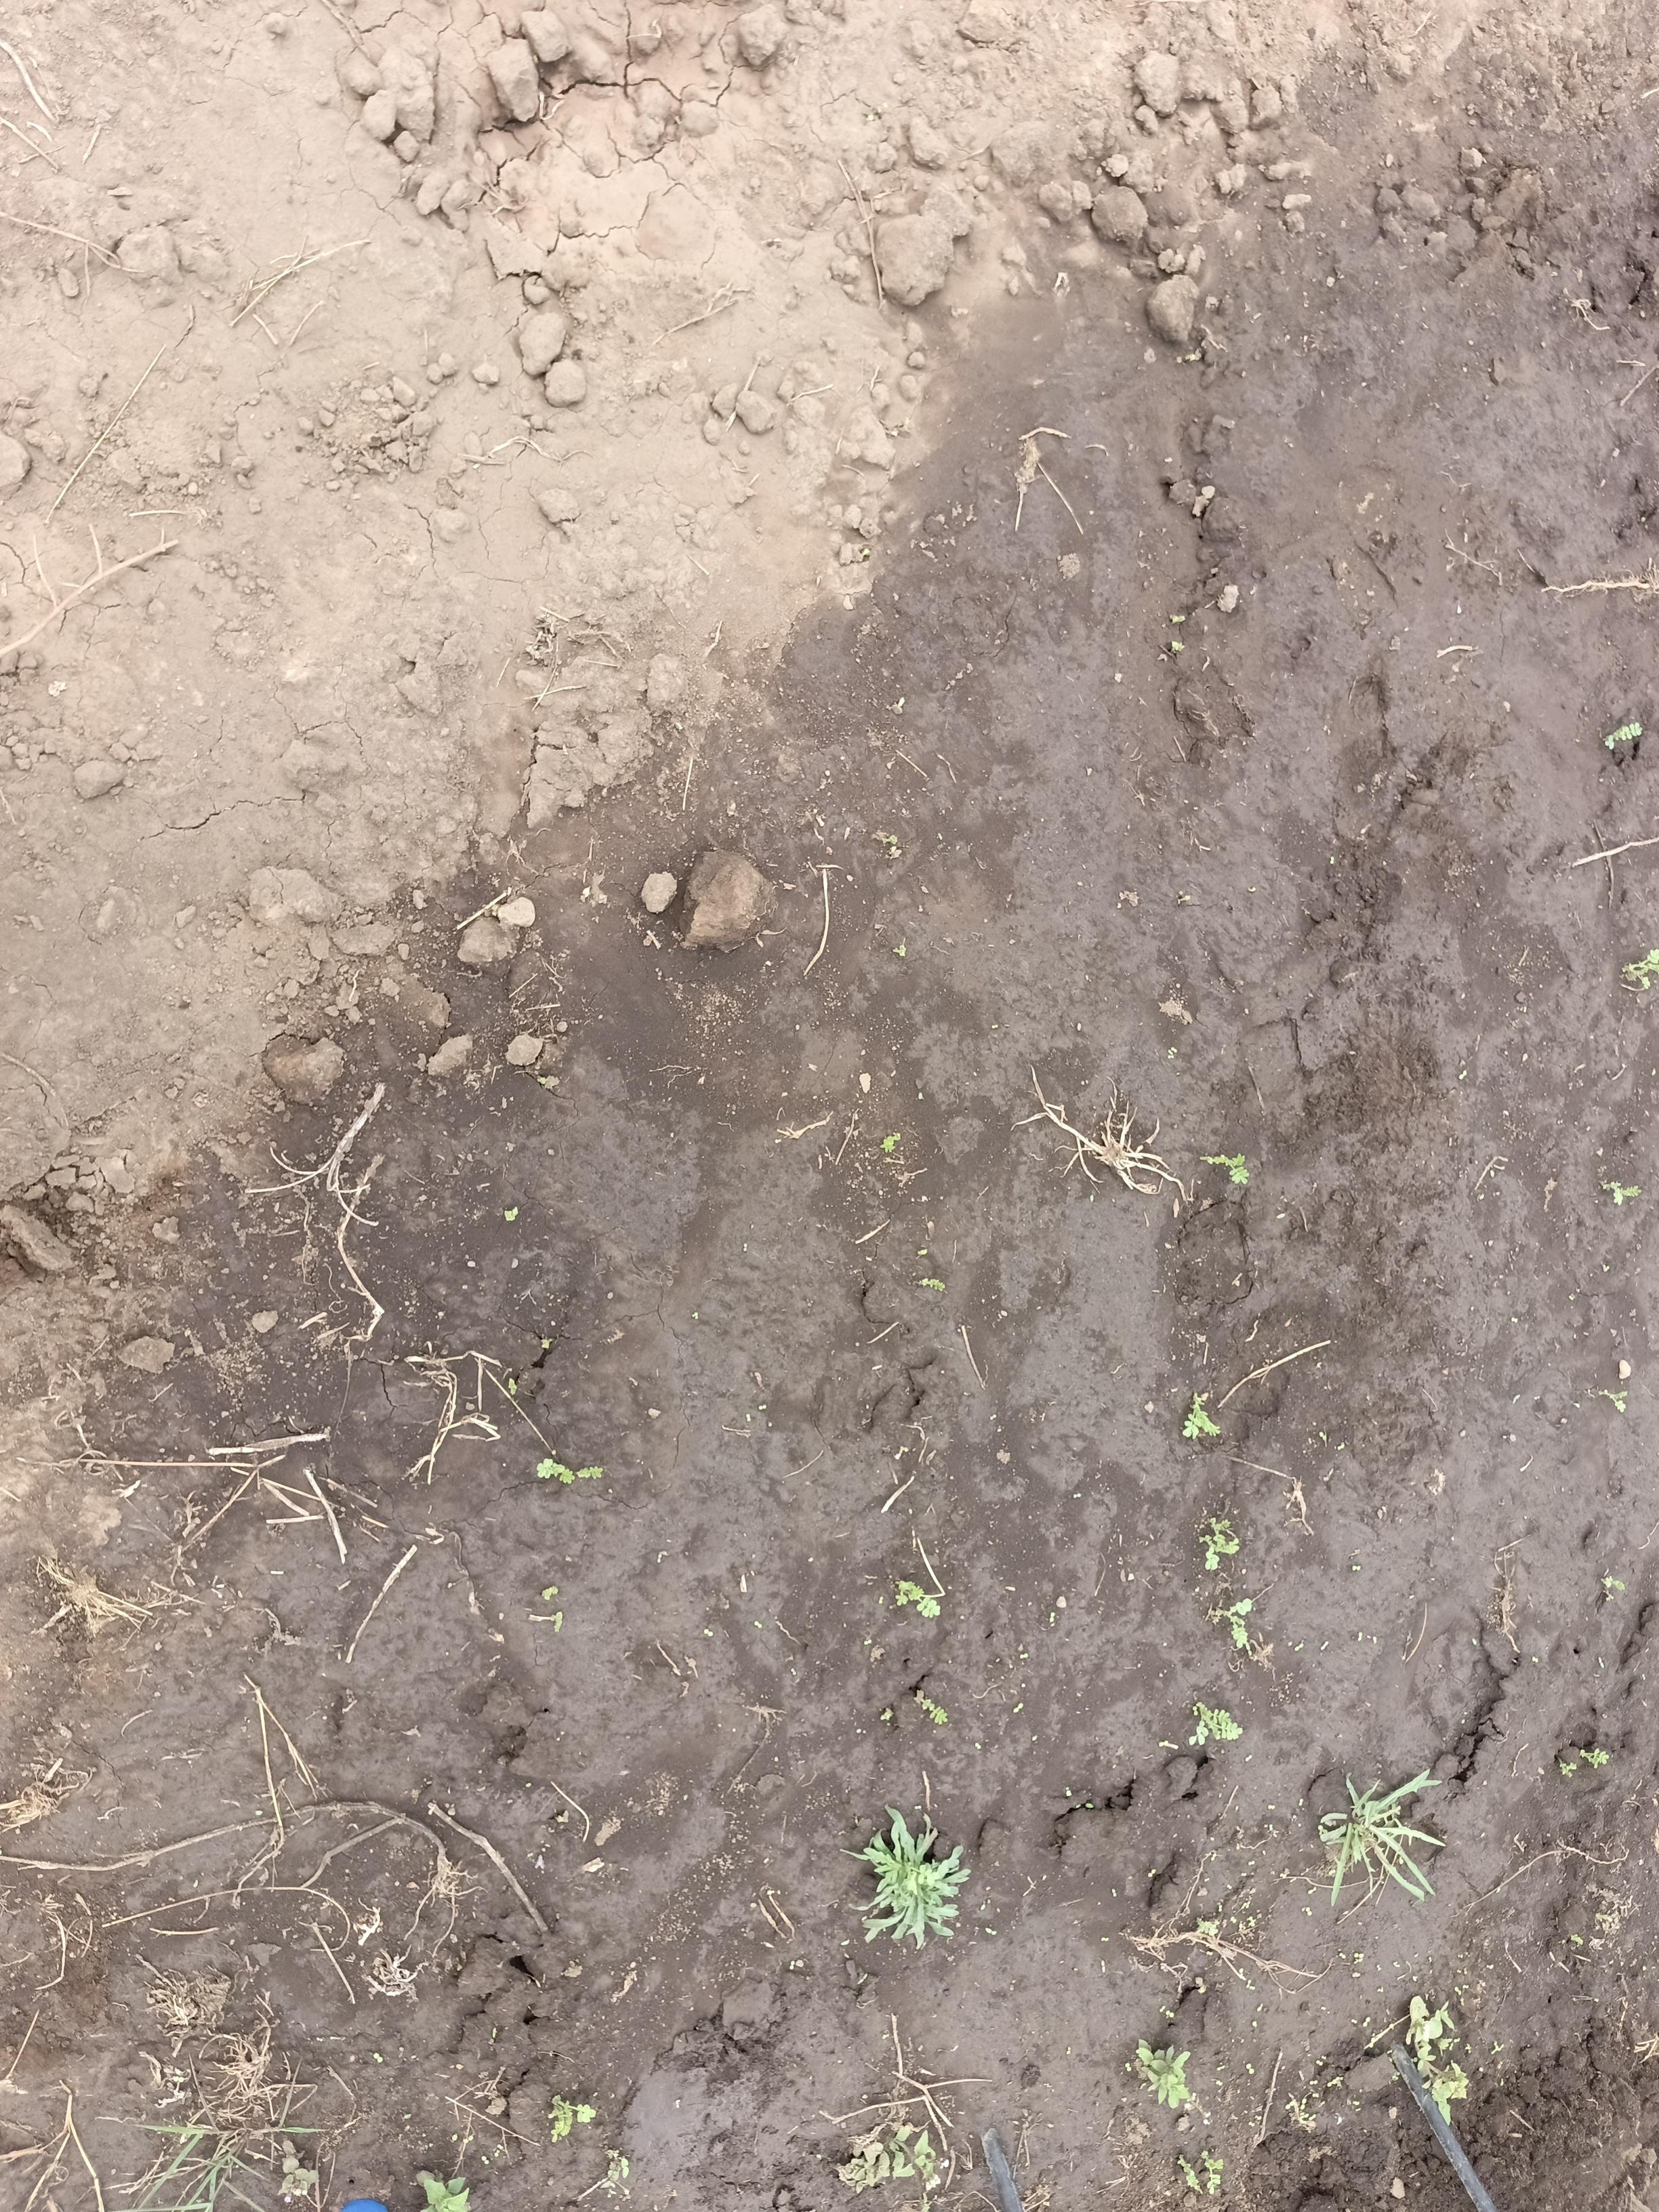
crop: chickpea
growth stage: emergence
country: Tanzania
